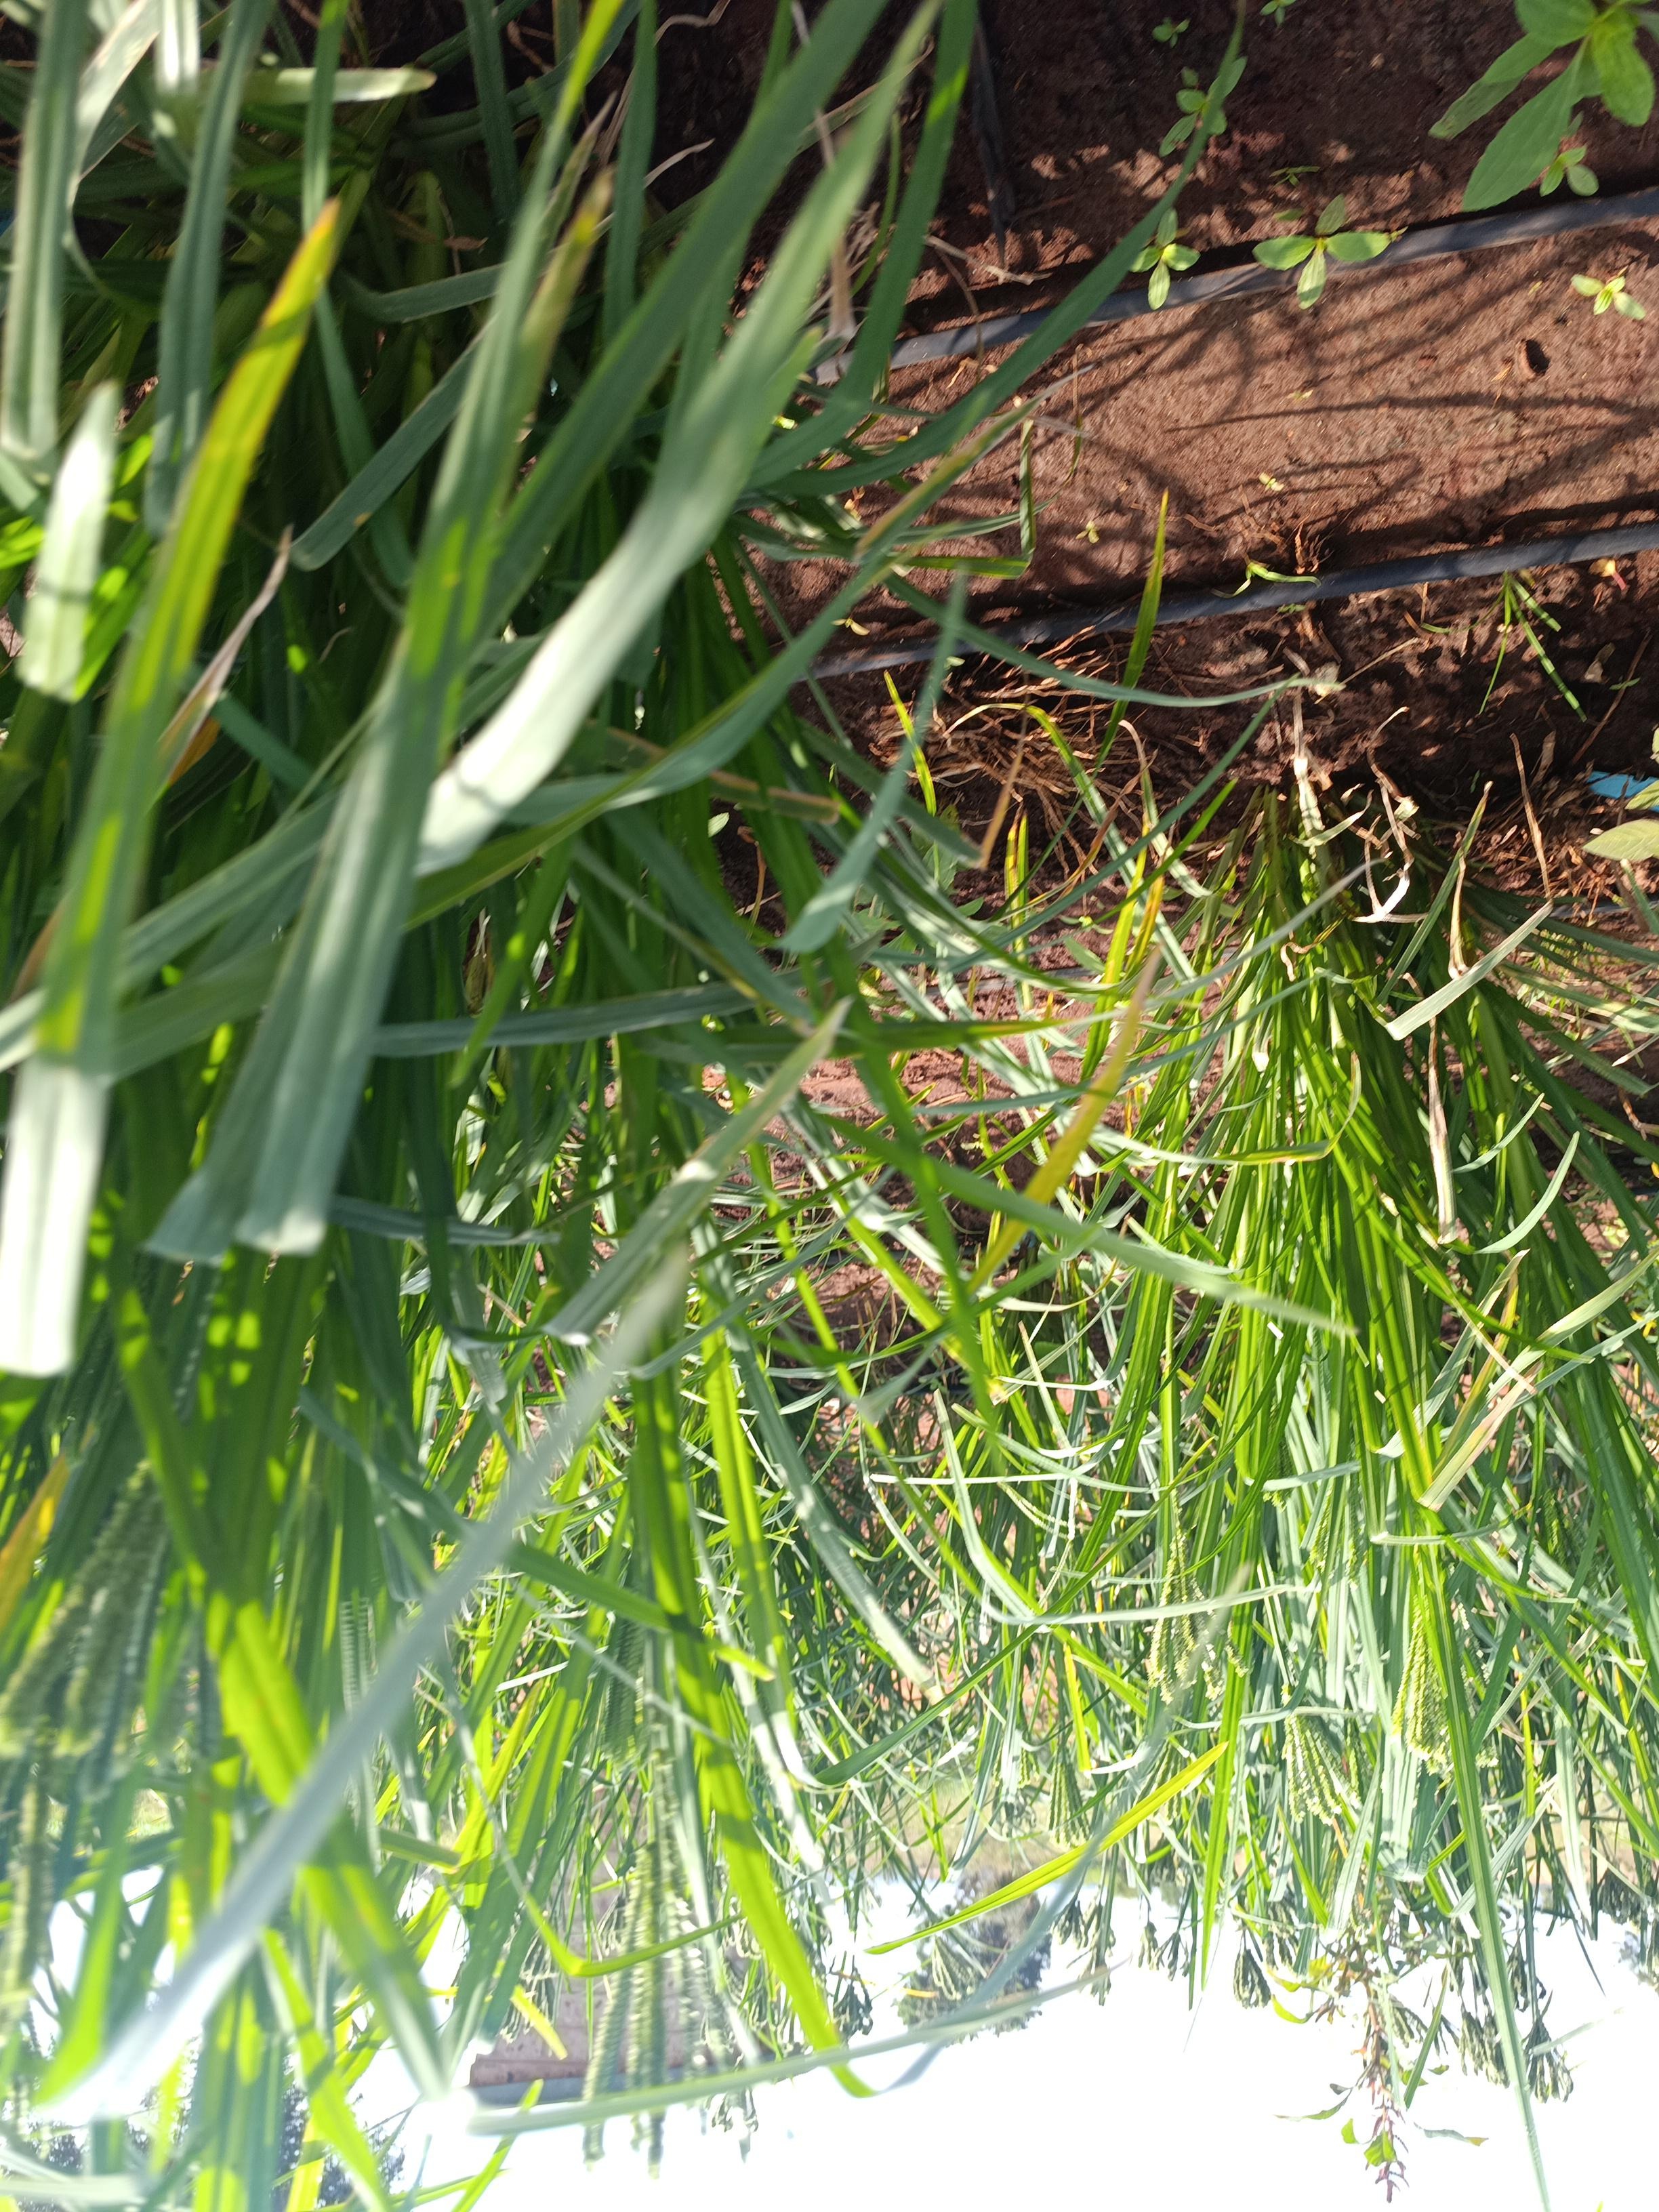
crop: finger millet
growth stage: flowering
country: Kenya
